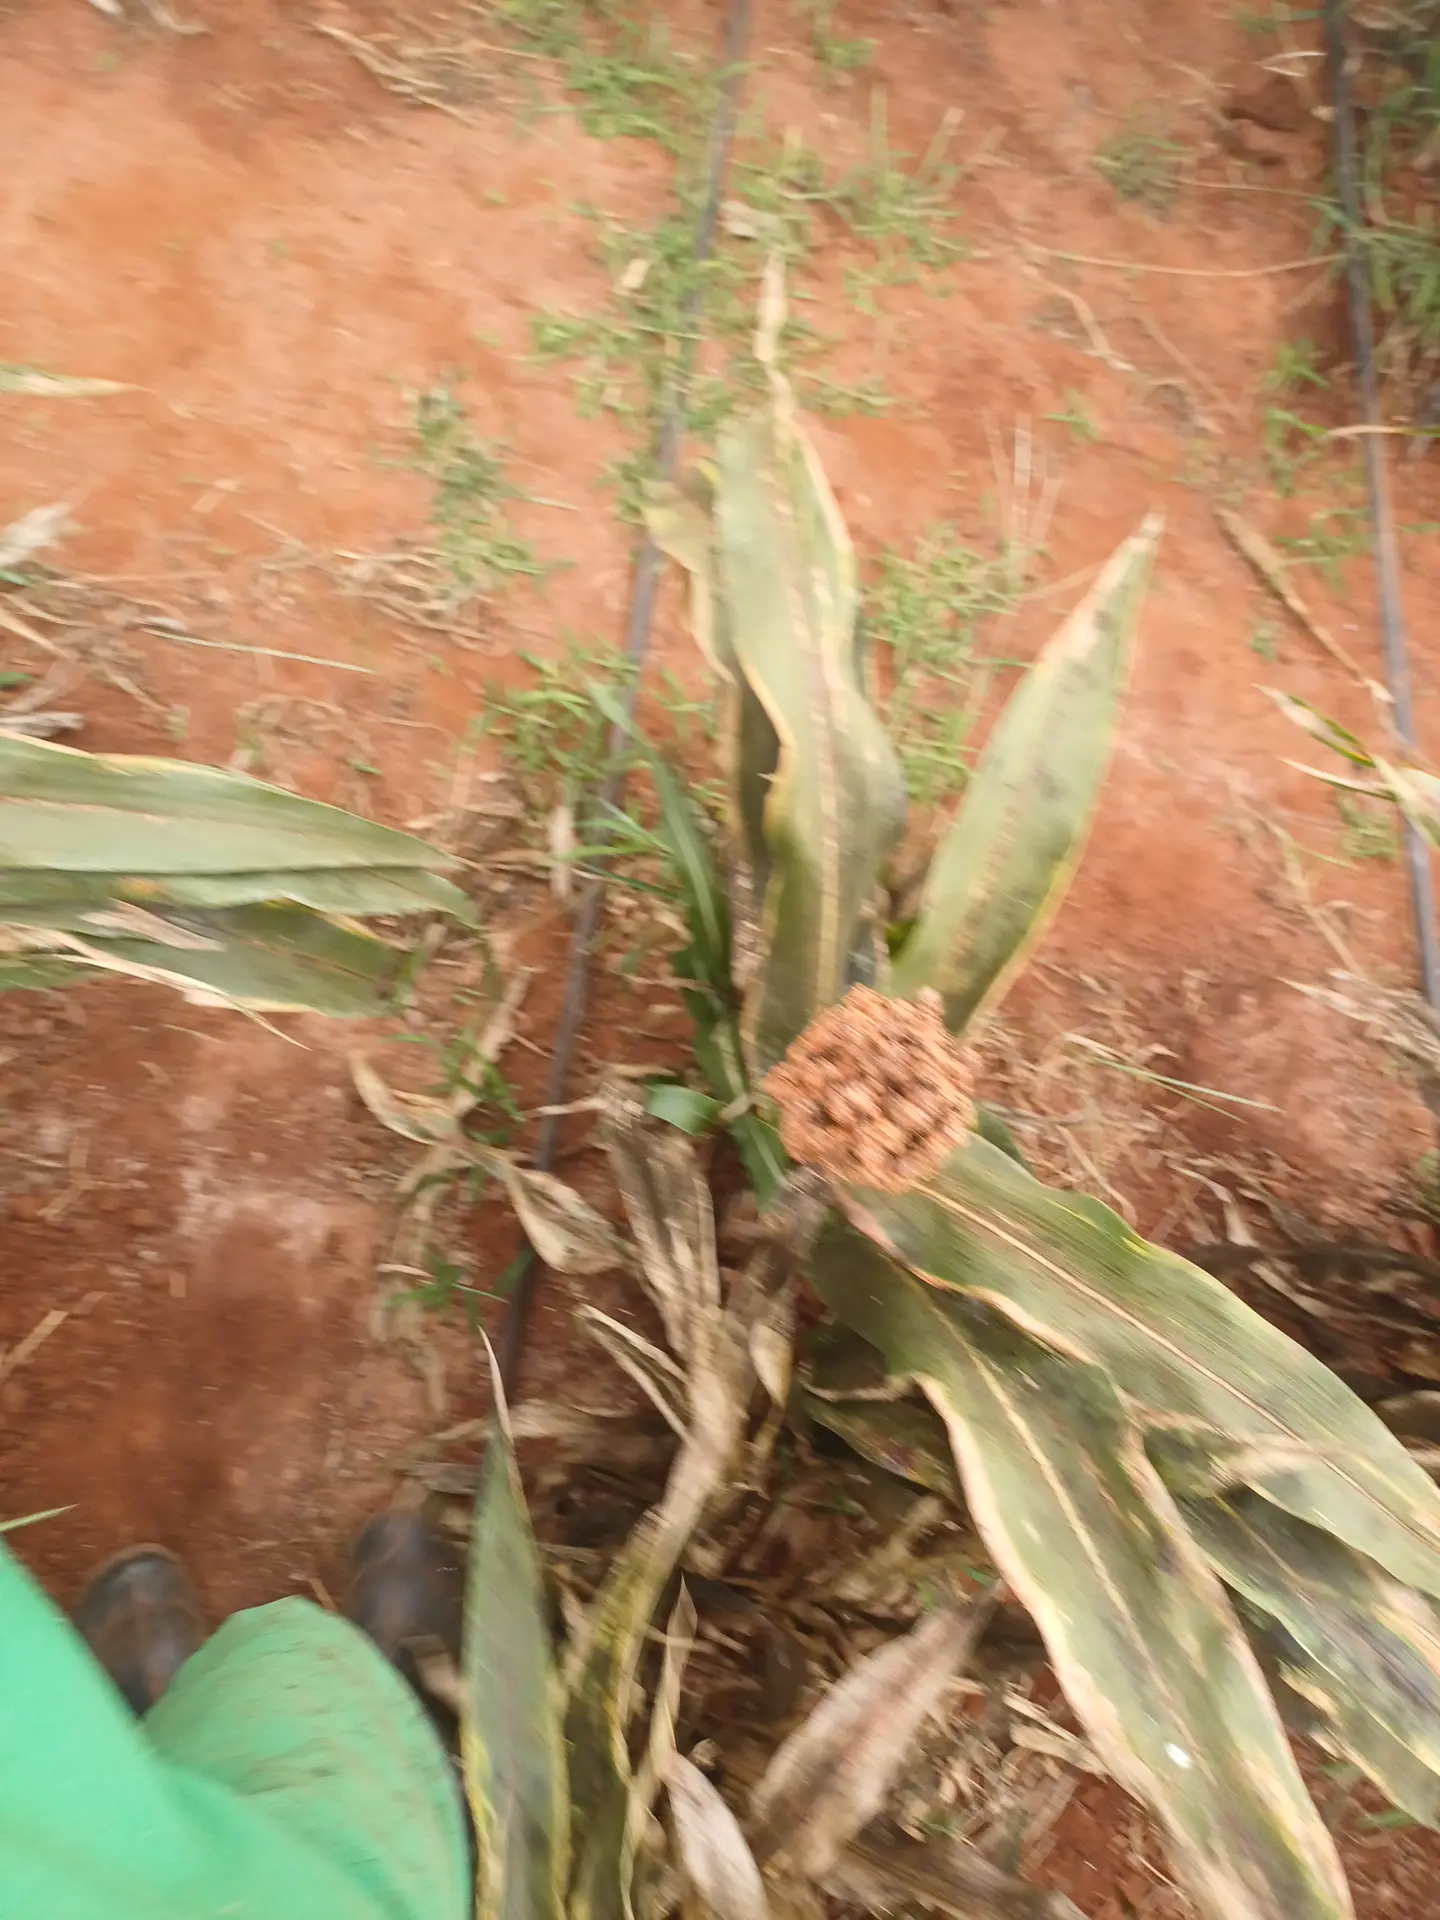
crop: sorghum
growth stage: maturity
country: Kenya
